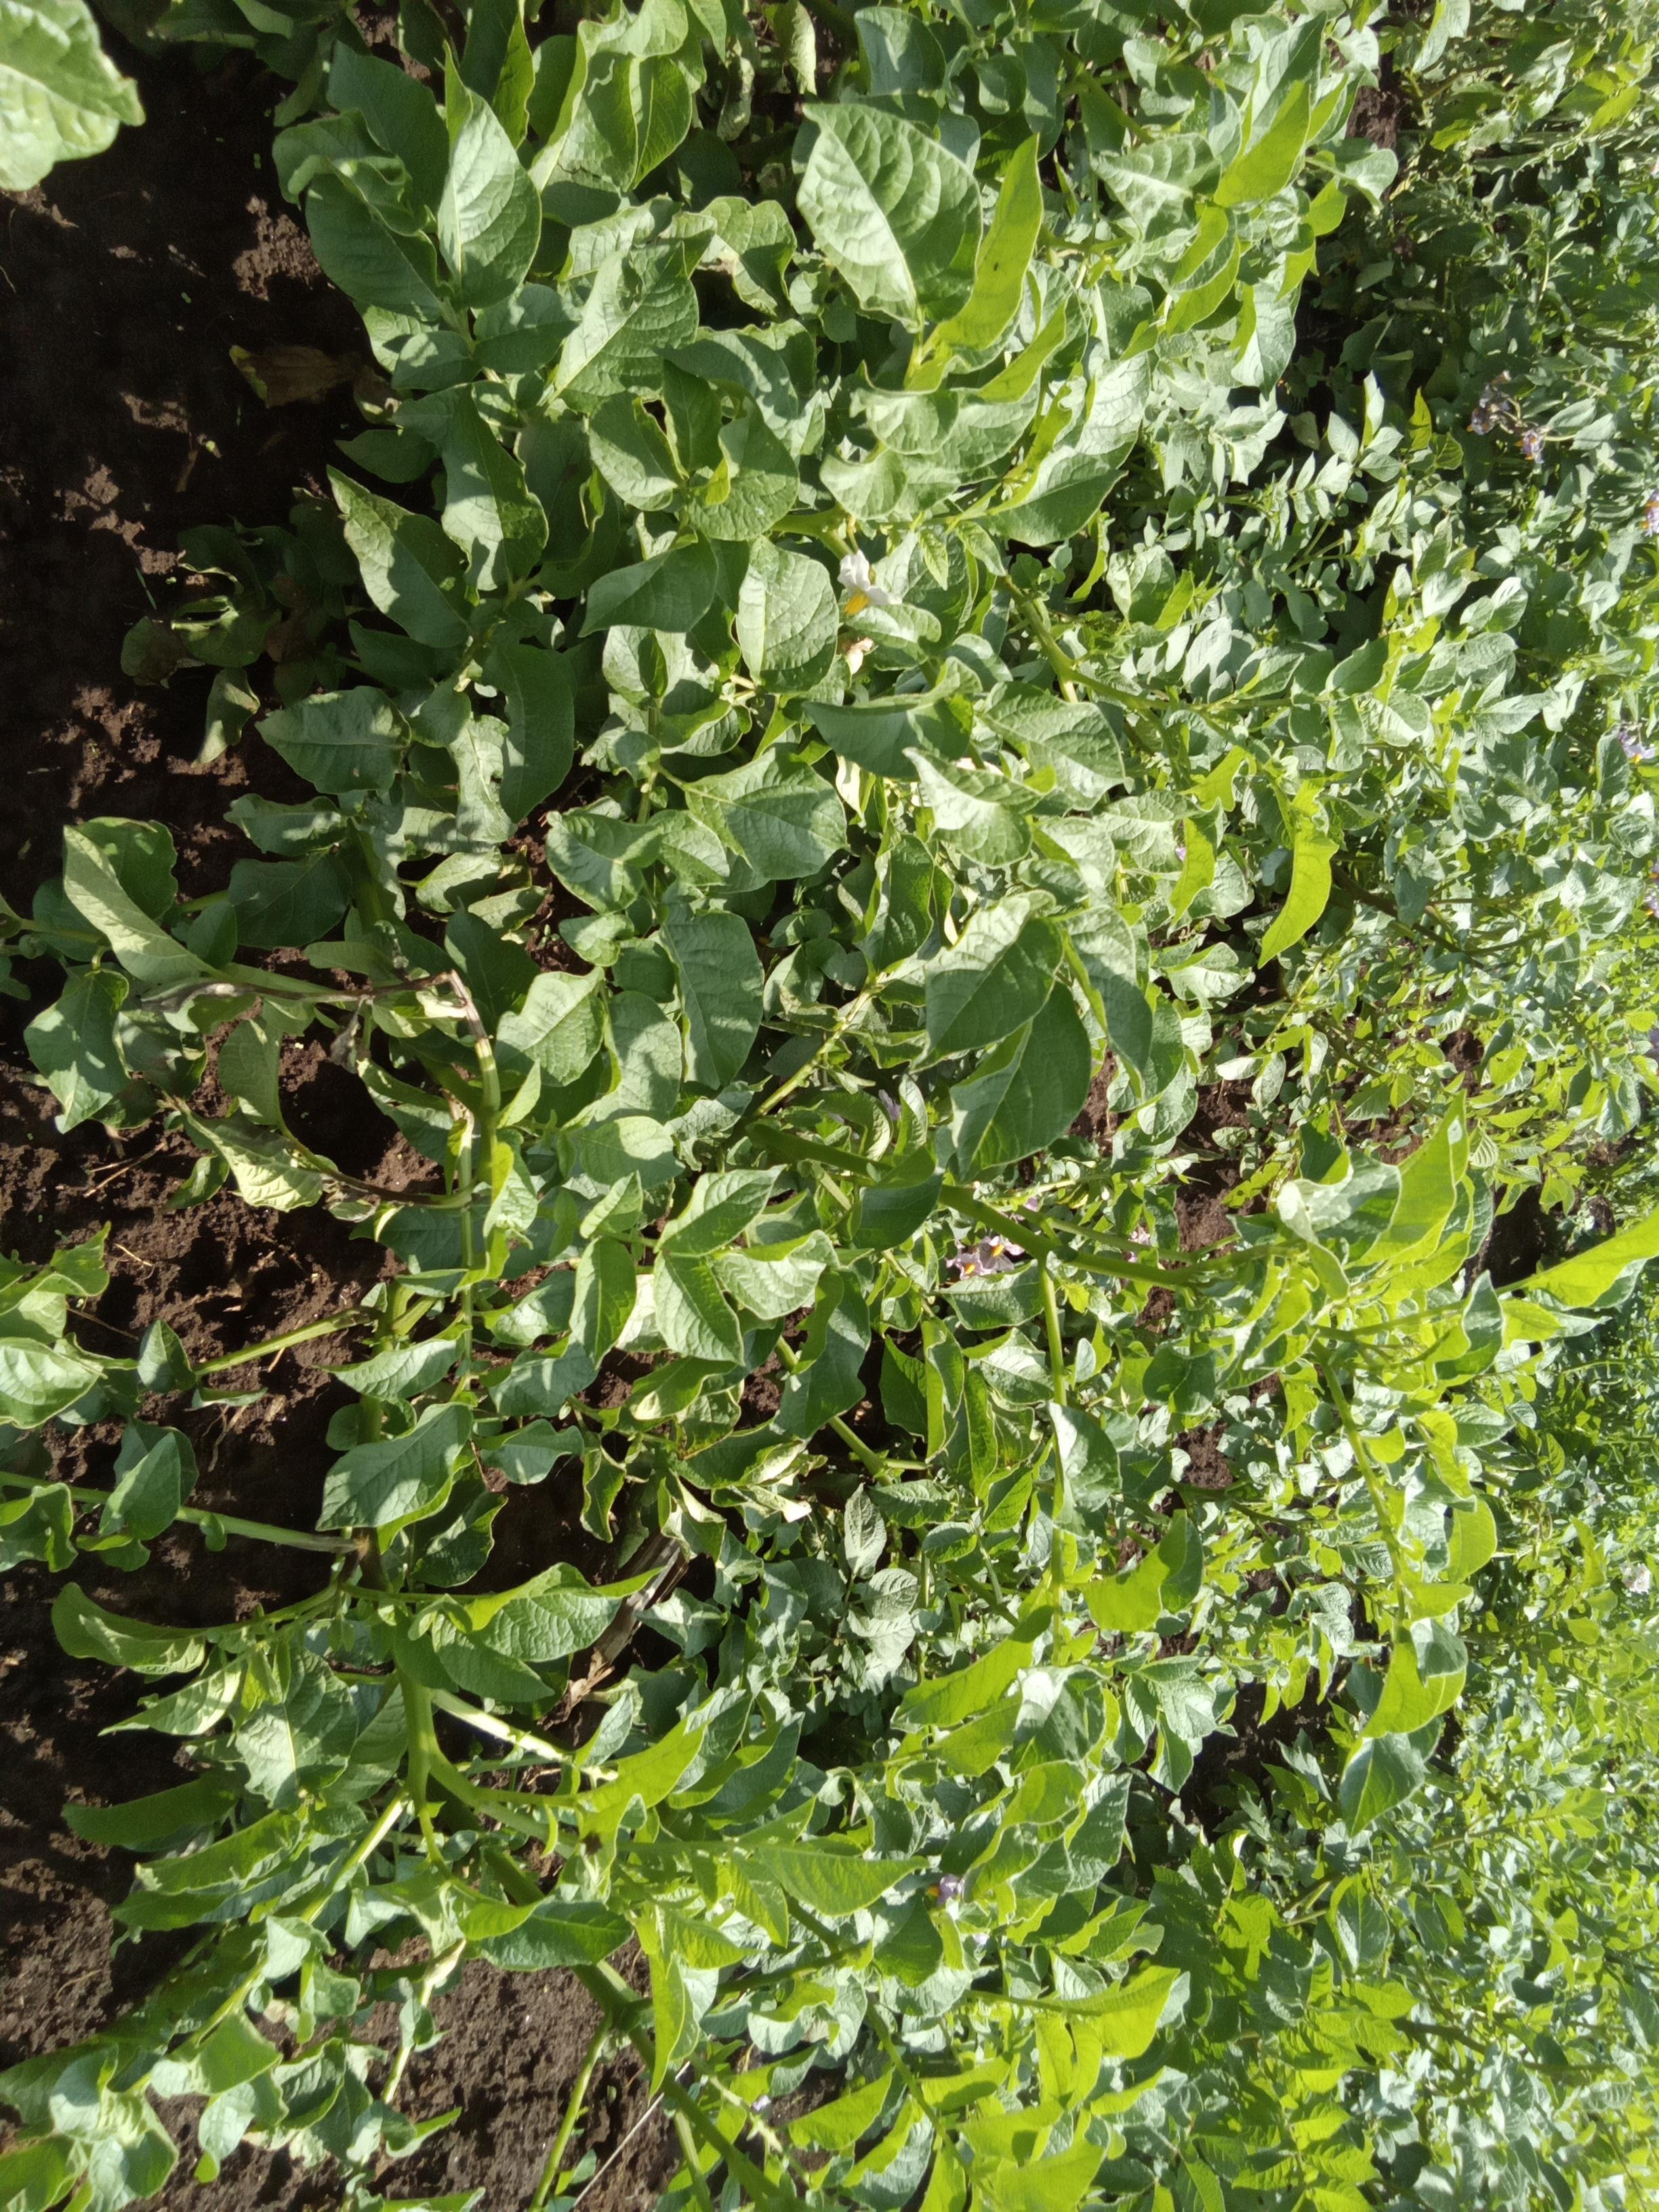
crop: potato
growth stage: flowering
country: Kenya
